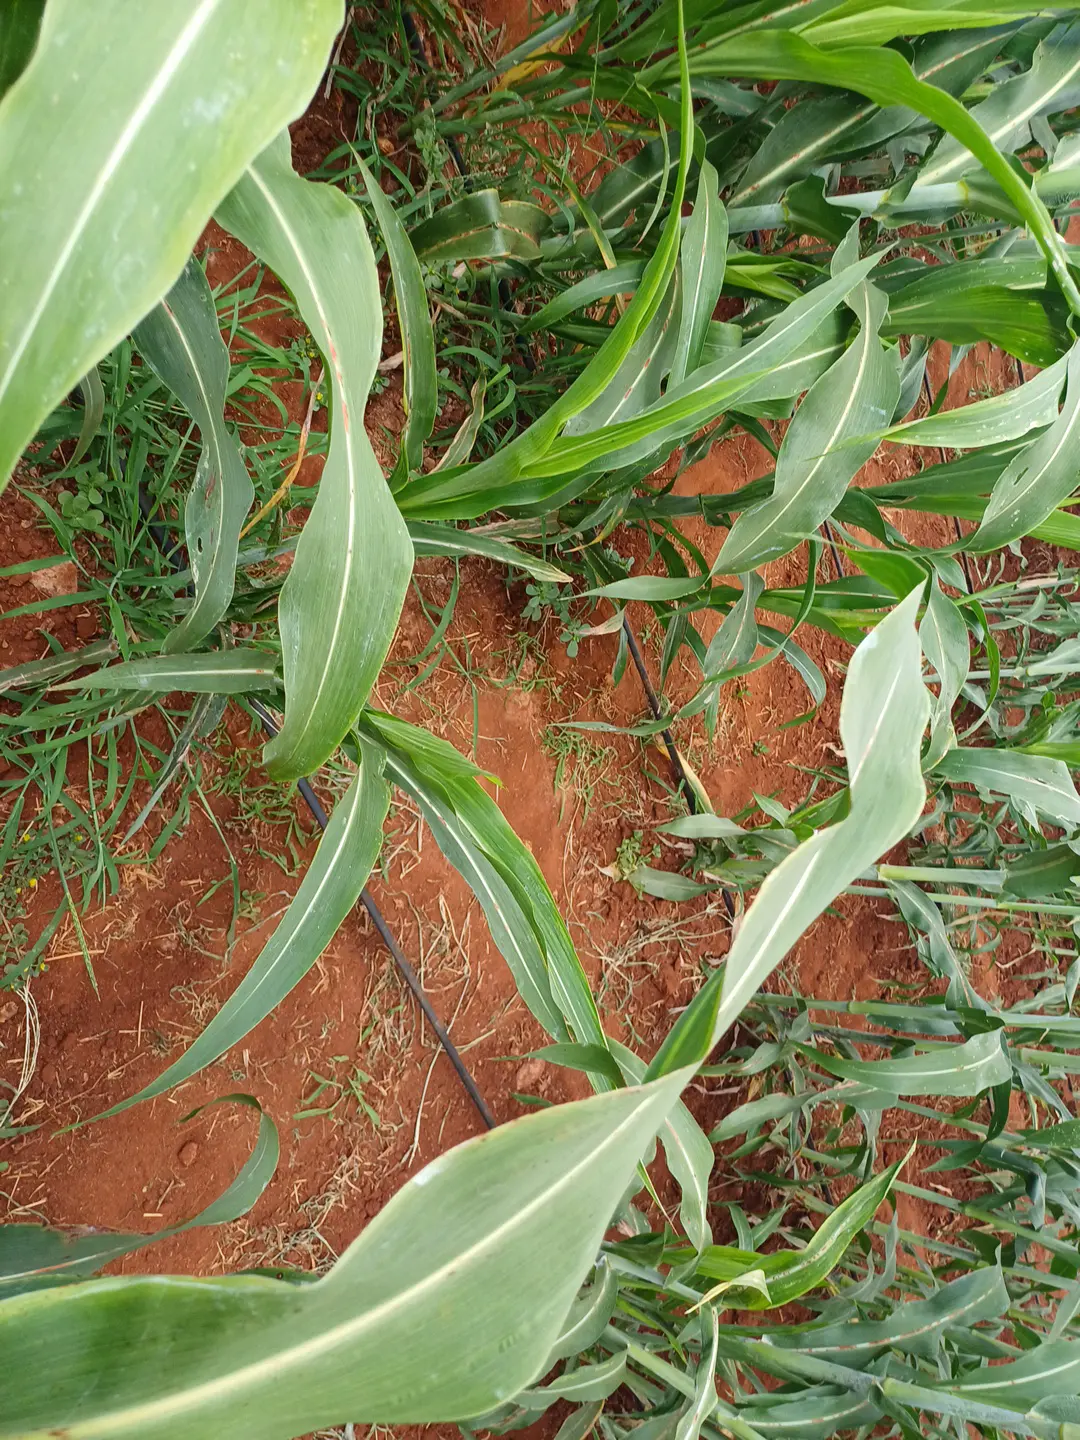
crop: sorghum
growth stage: vegetative
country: Kenya
